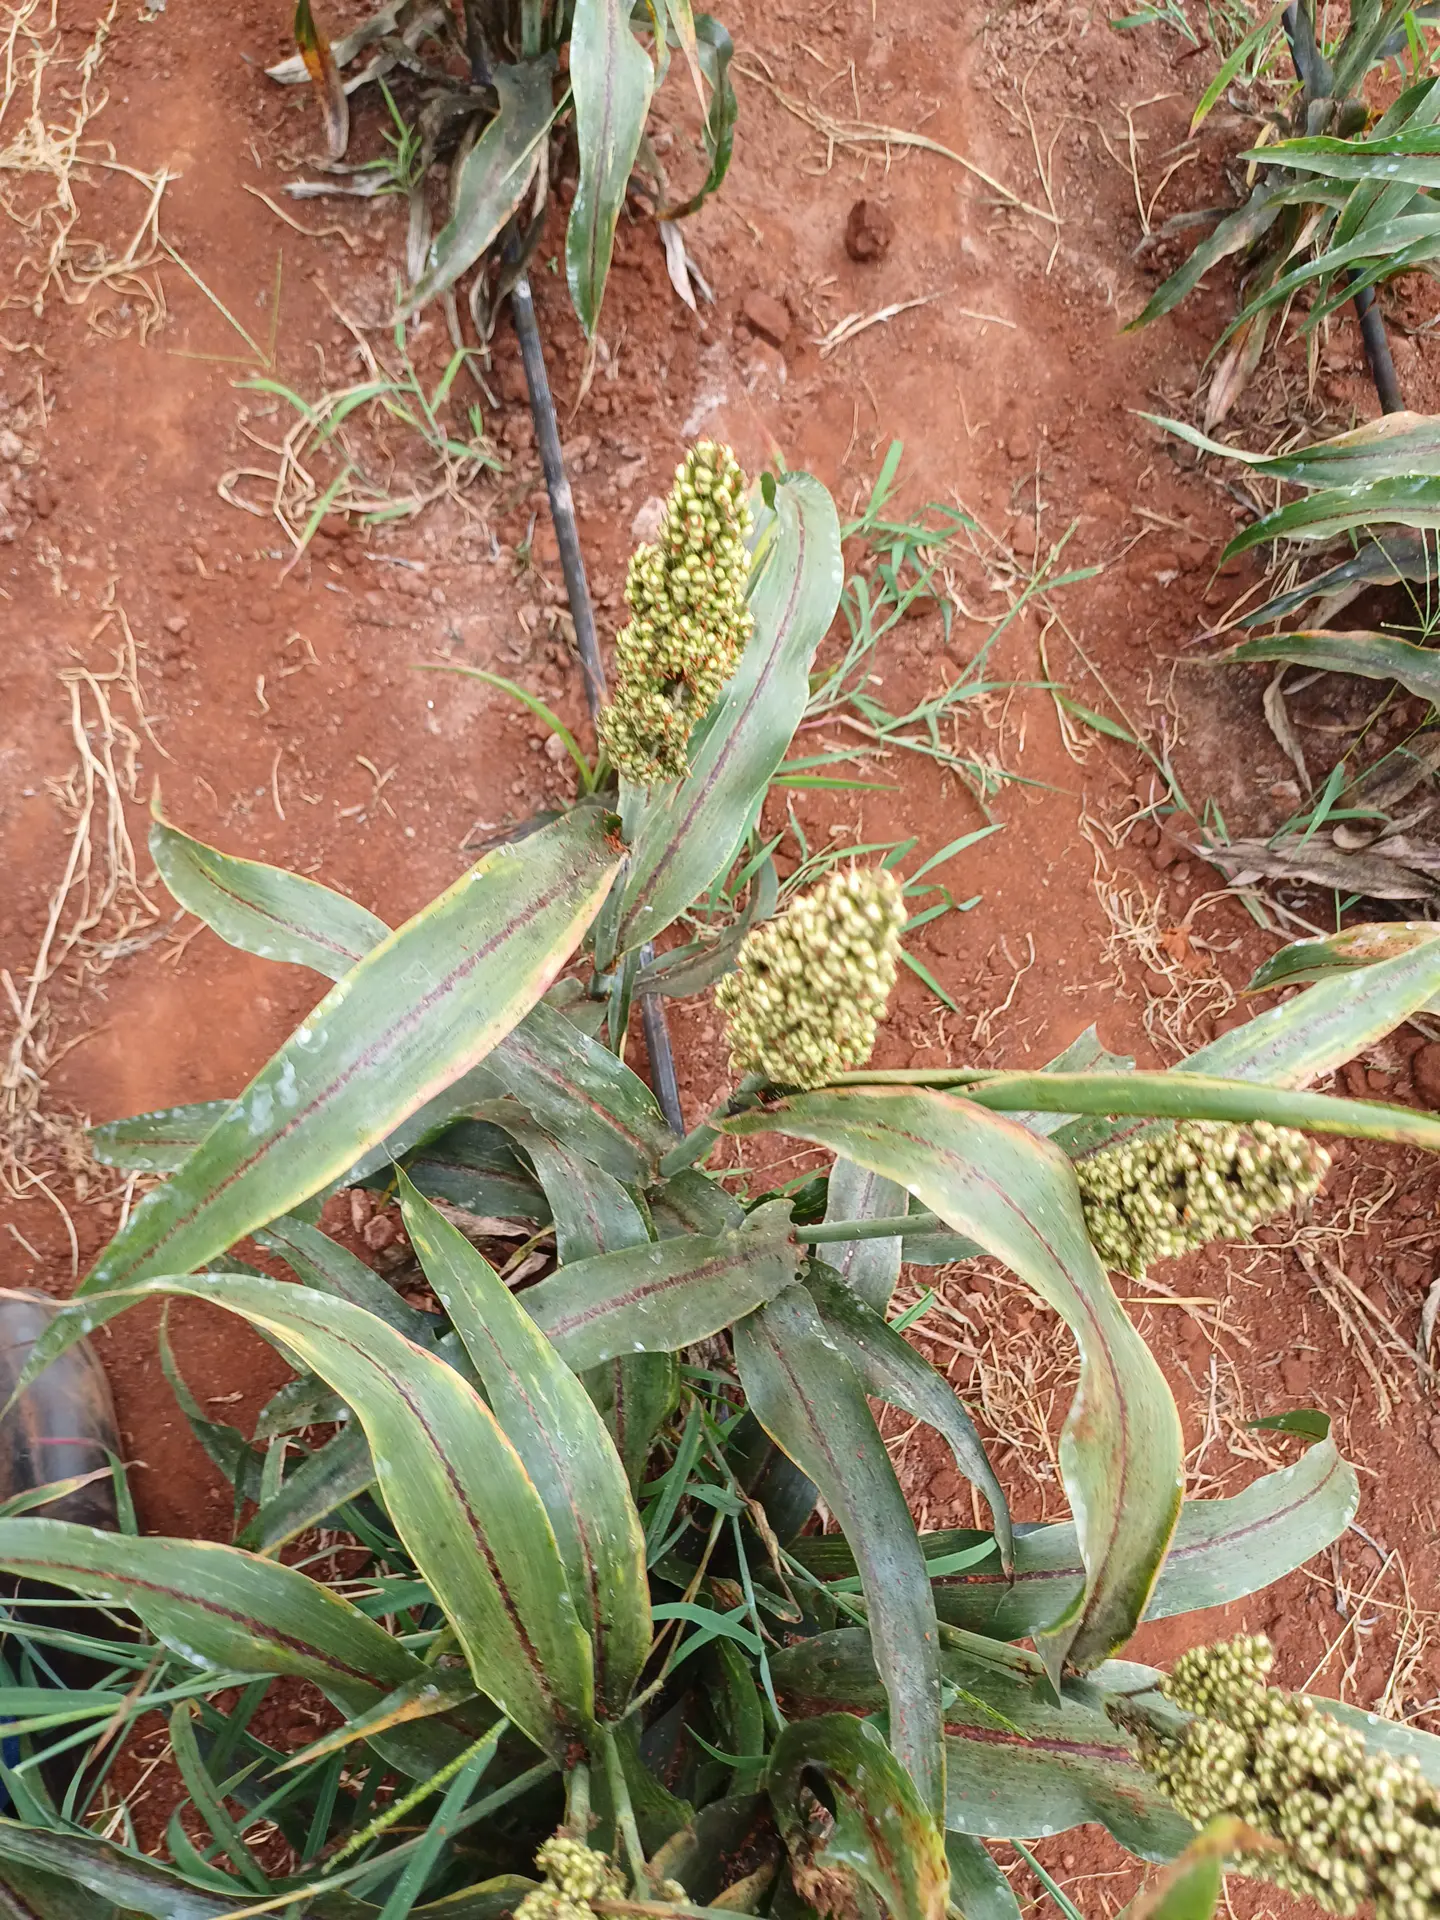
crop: sorghum
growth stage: filling grain
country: Kenya
